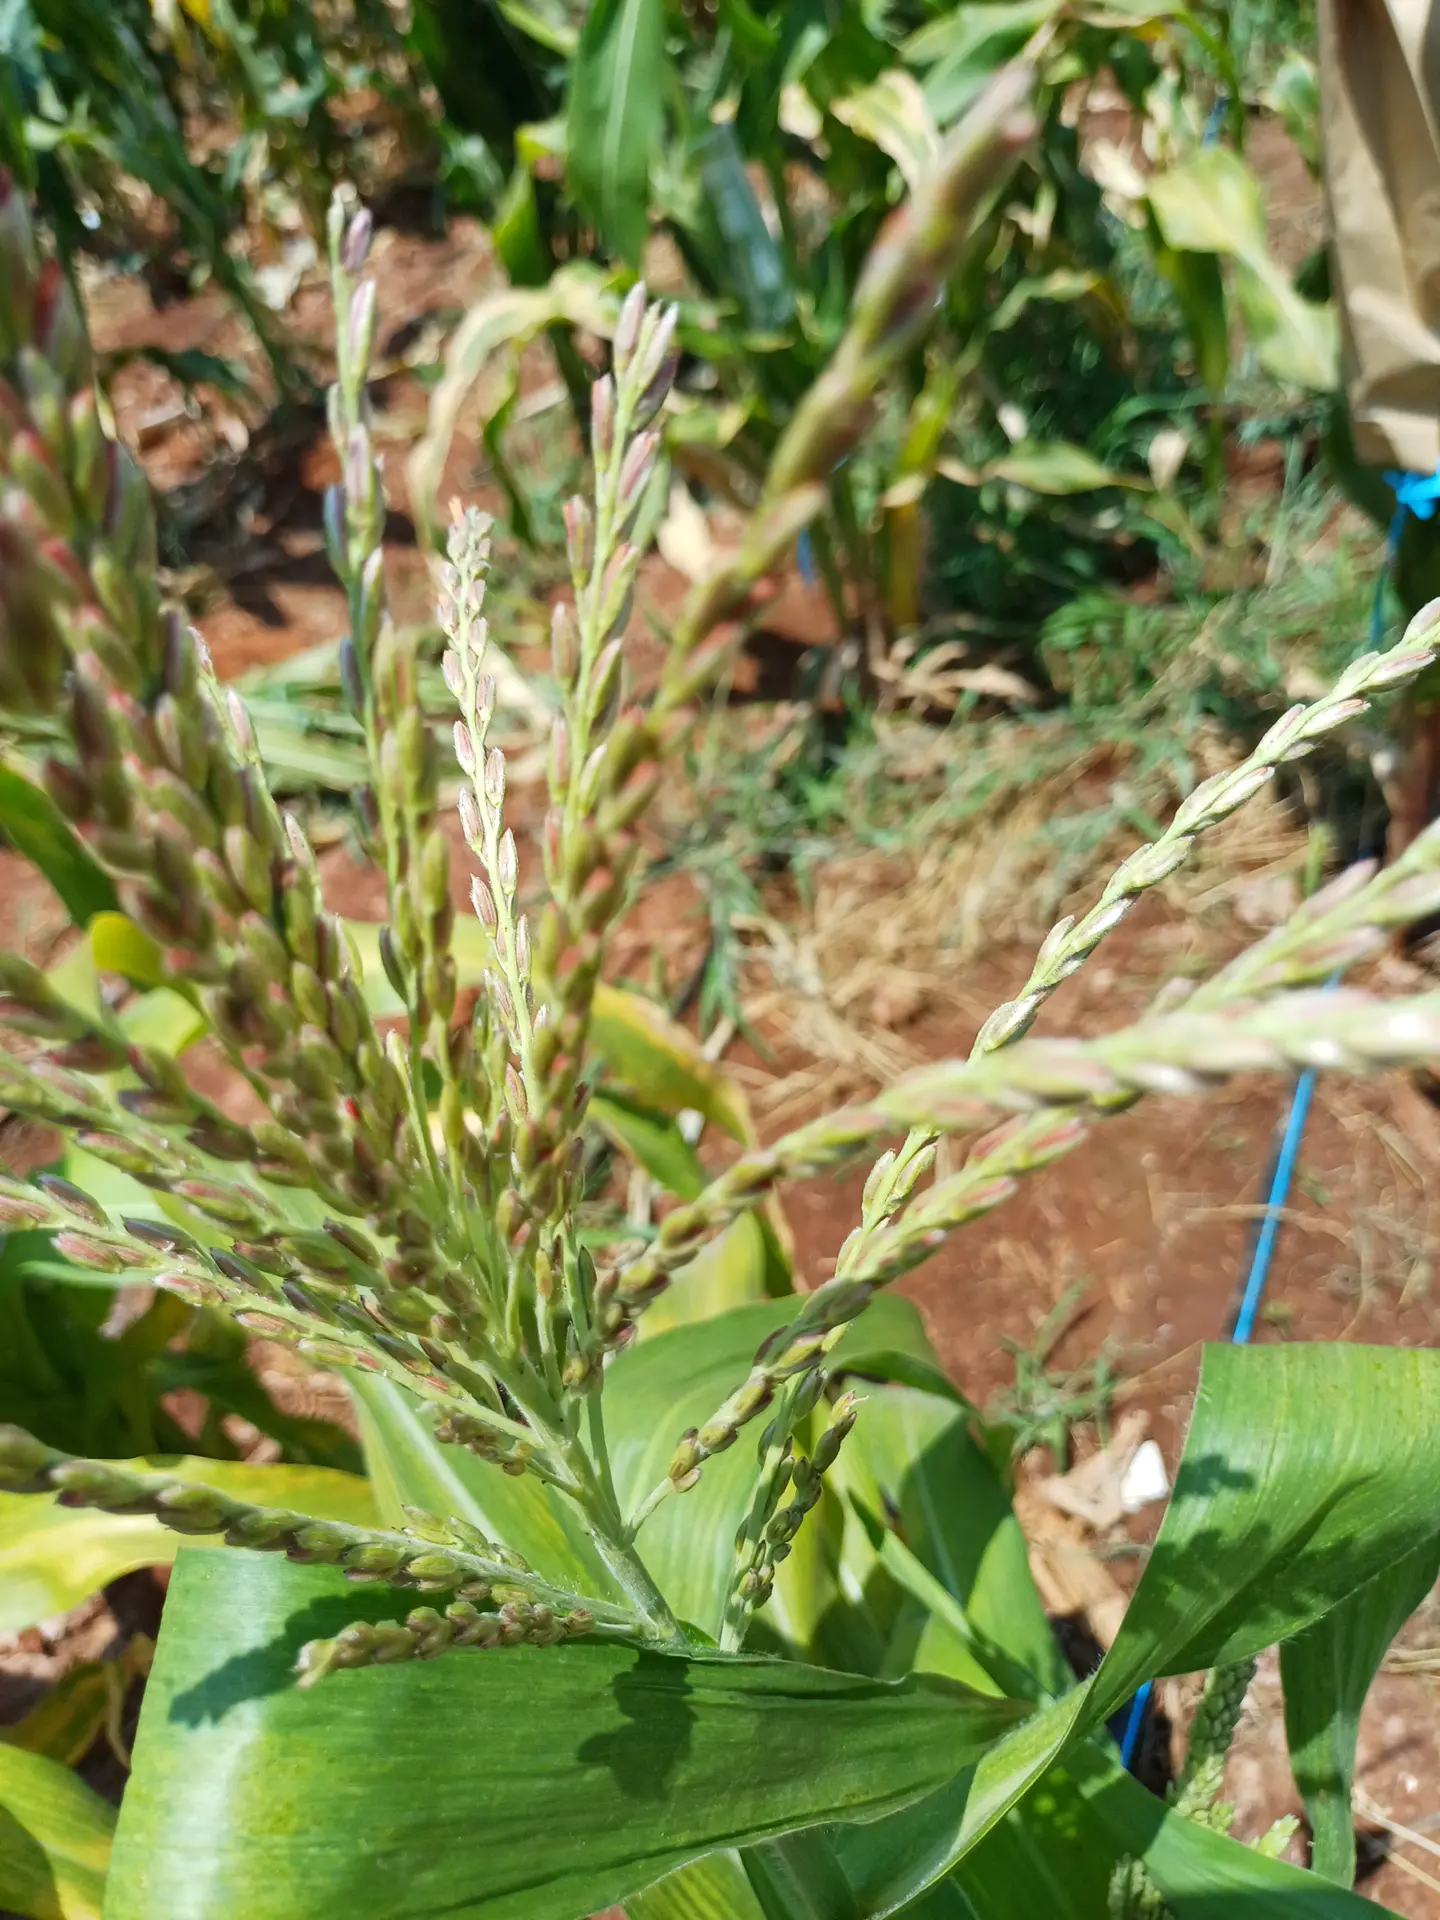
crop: maize
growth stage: flowering
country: Kenya
